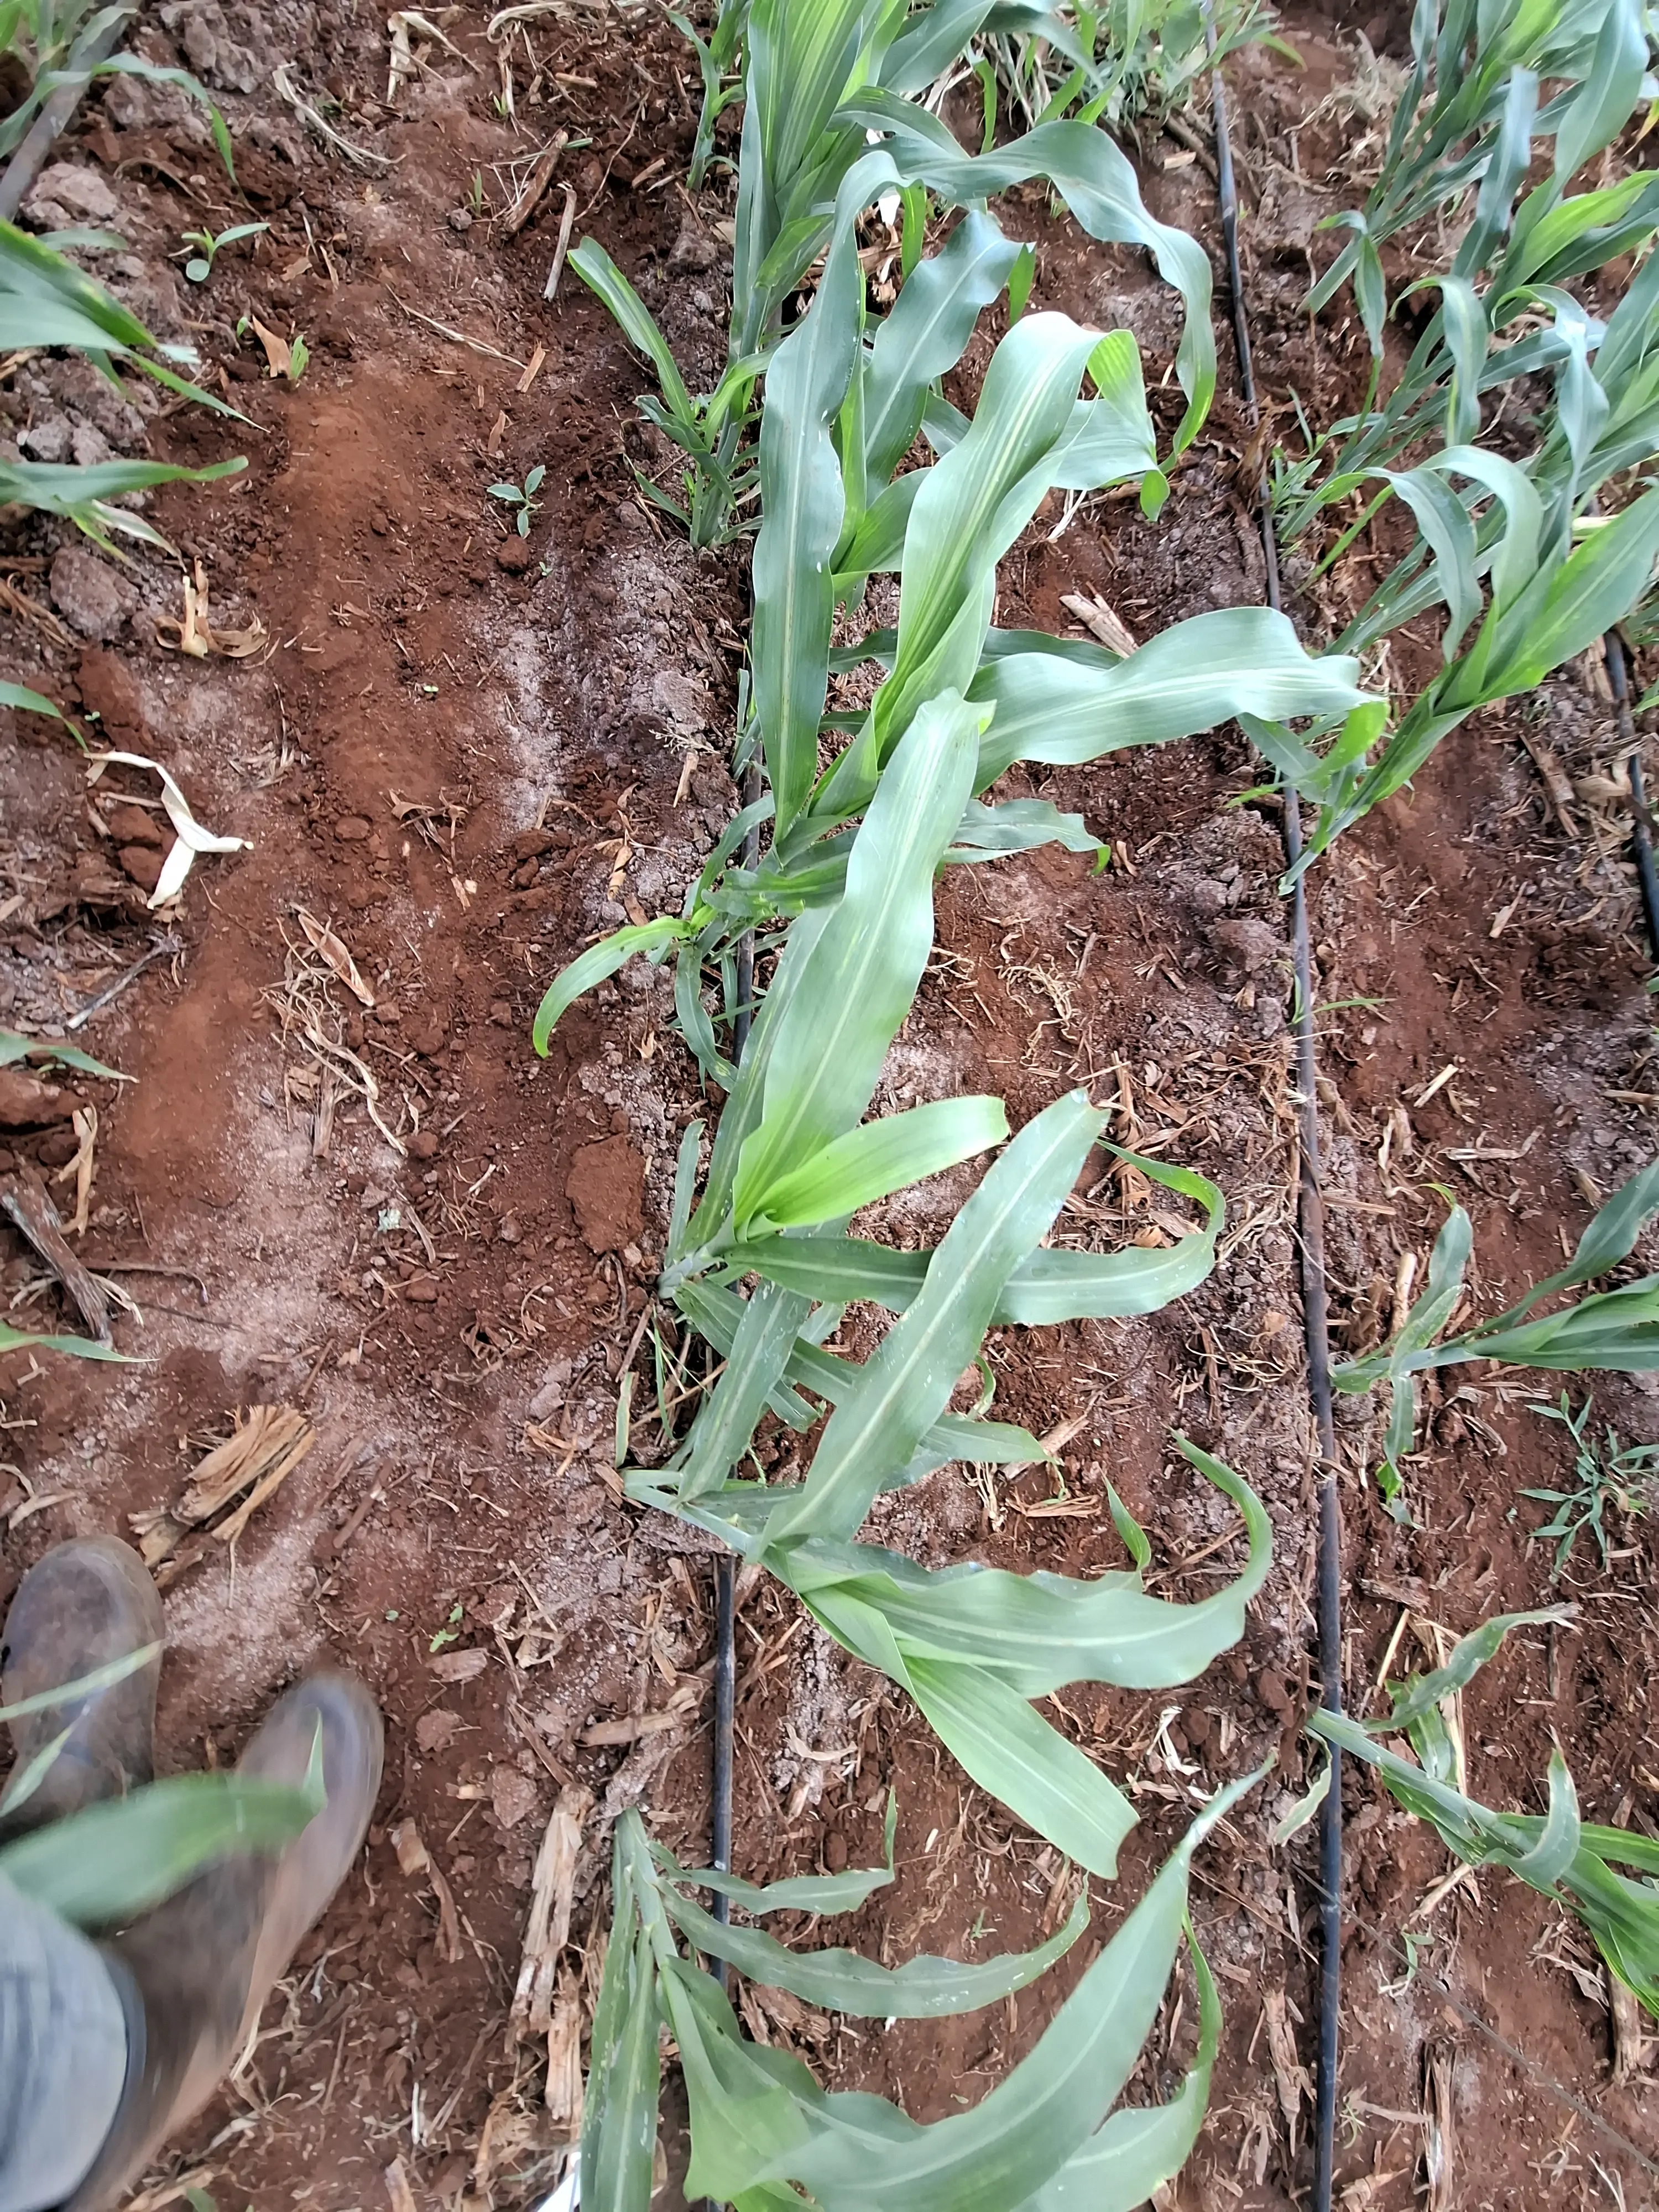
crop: sorghum
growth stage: vegetative
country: Kenya
